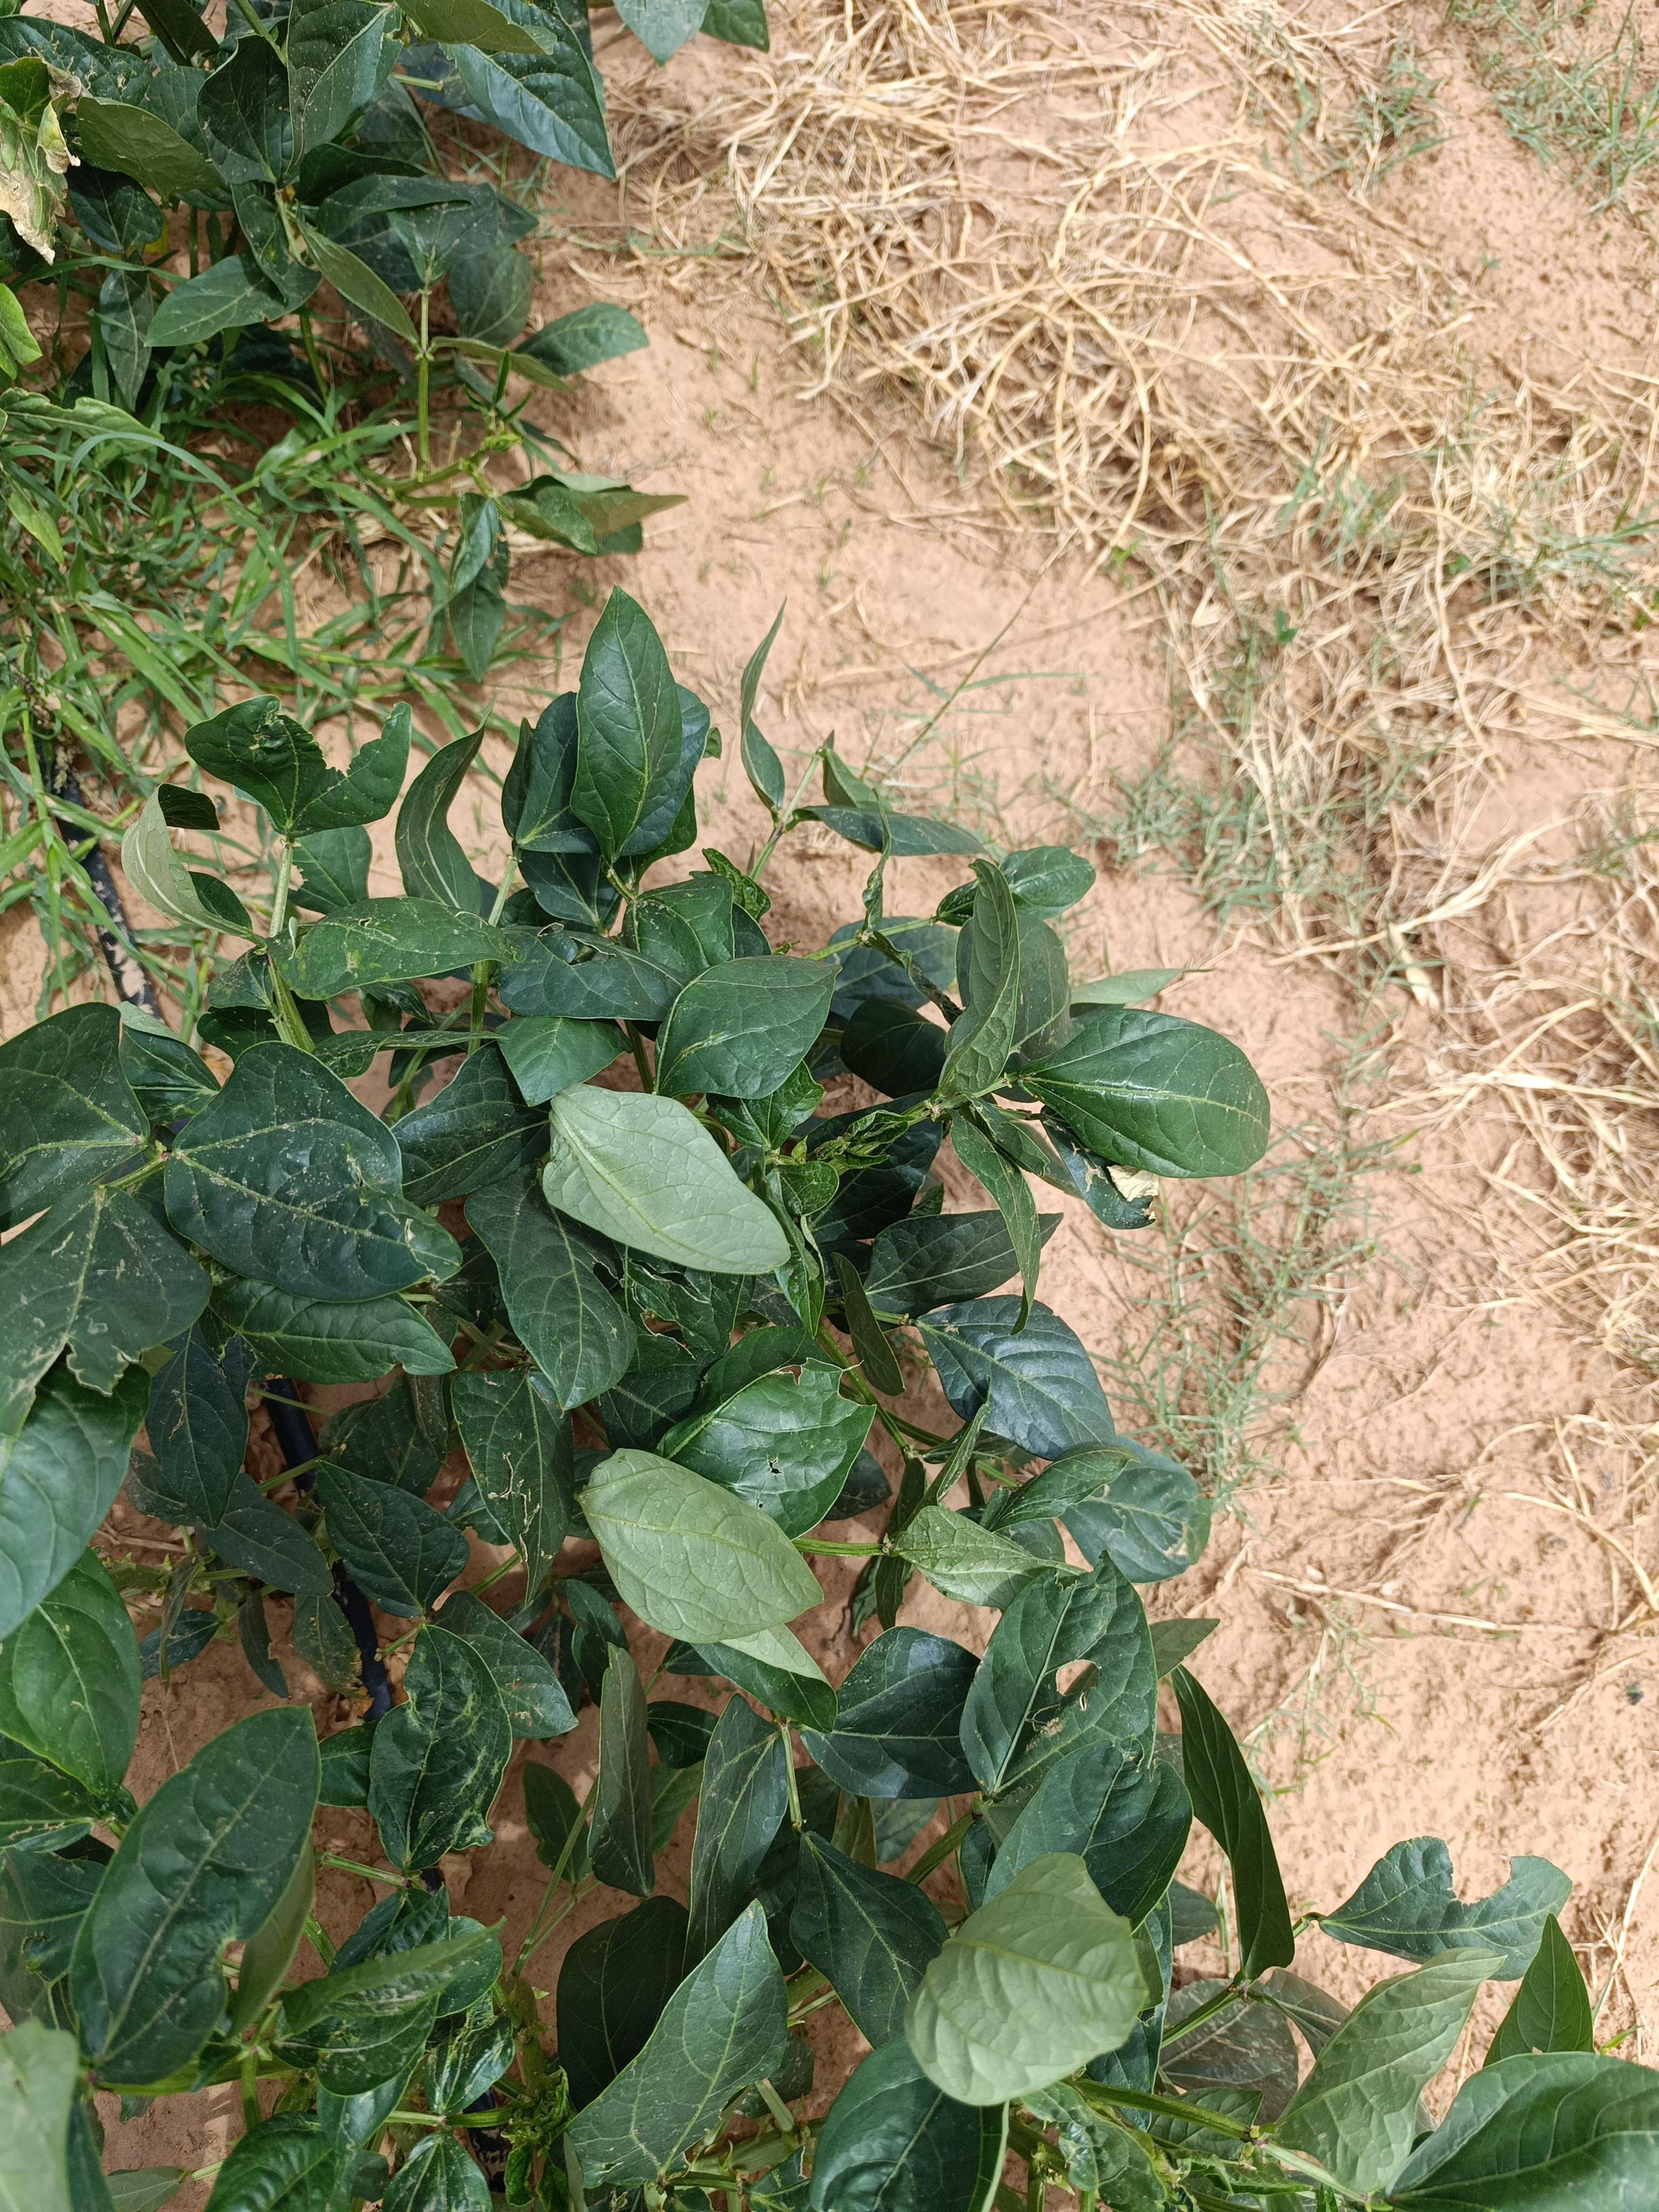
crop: cowpea
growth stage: vegetative
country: Nigeria
